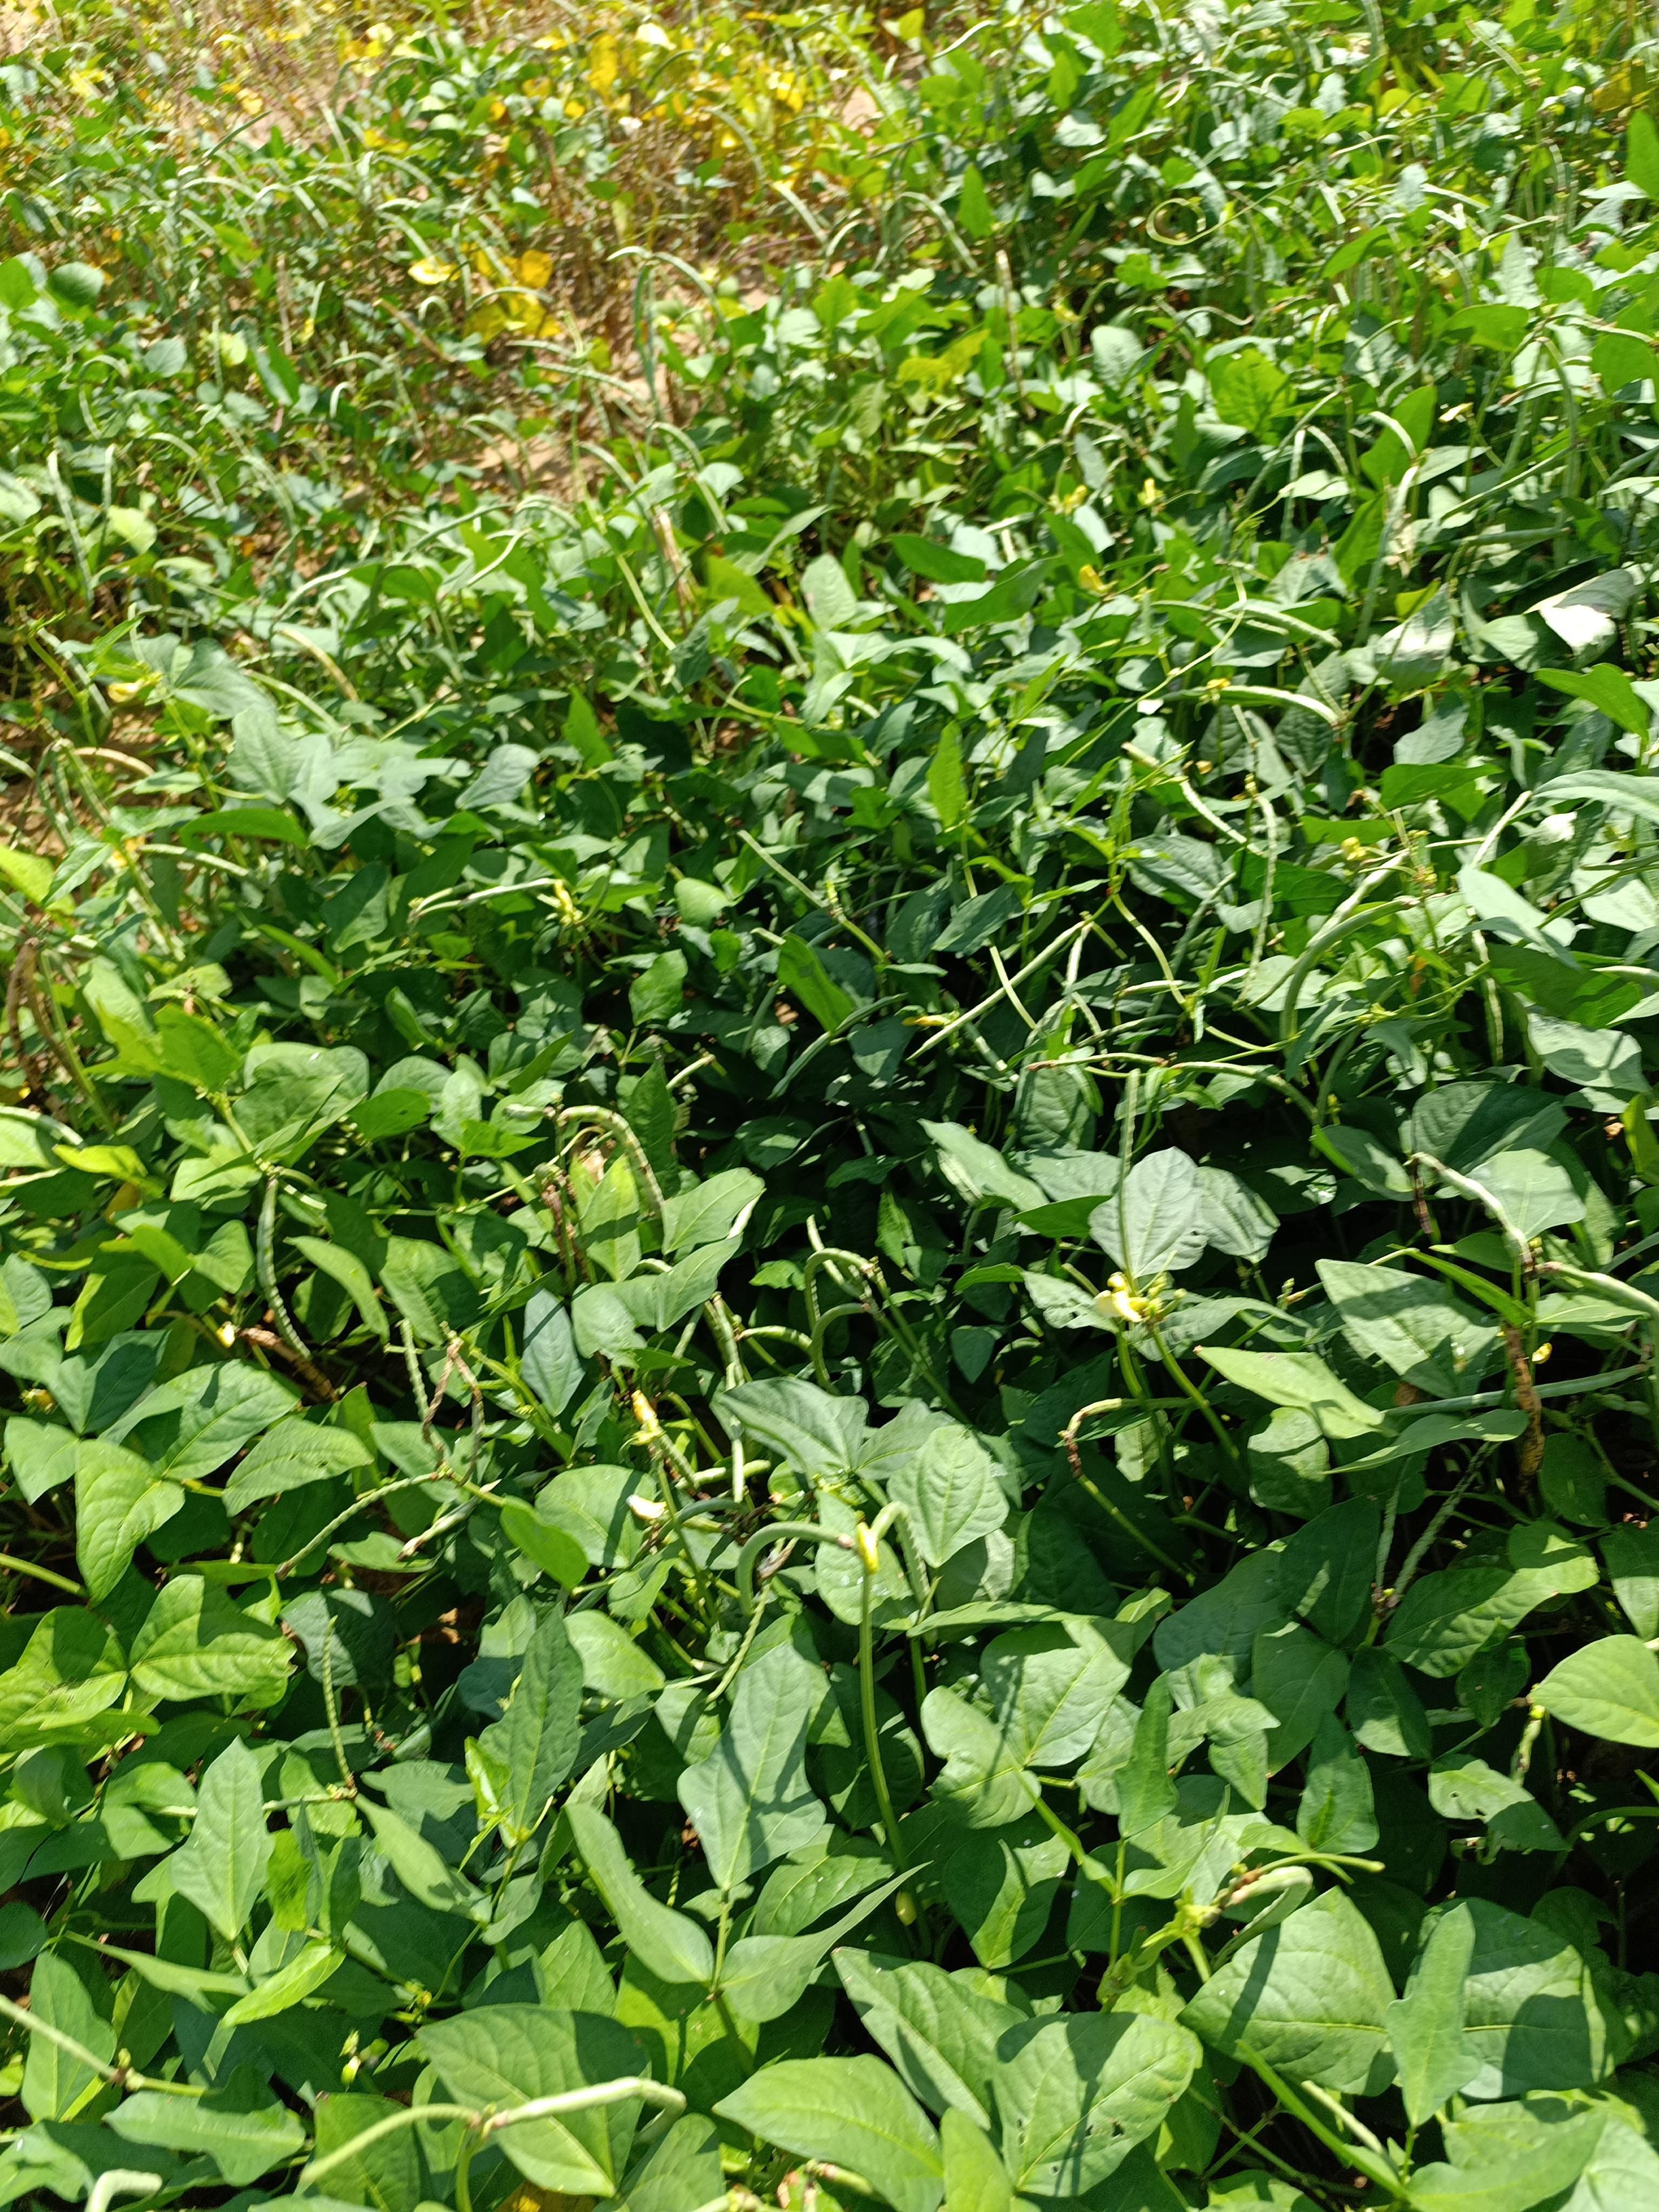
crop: cowpea
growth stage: maturity
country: Nigeria
